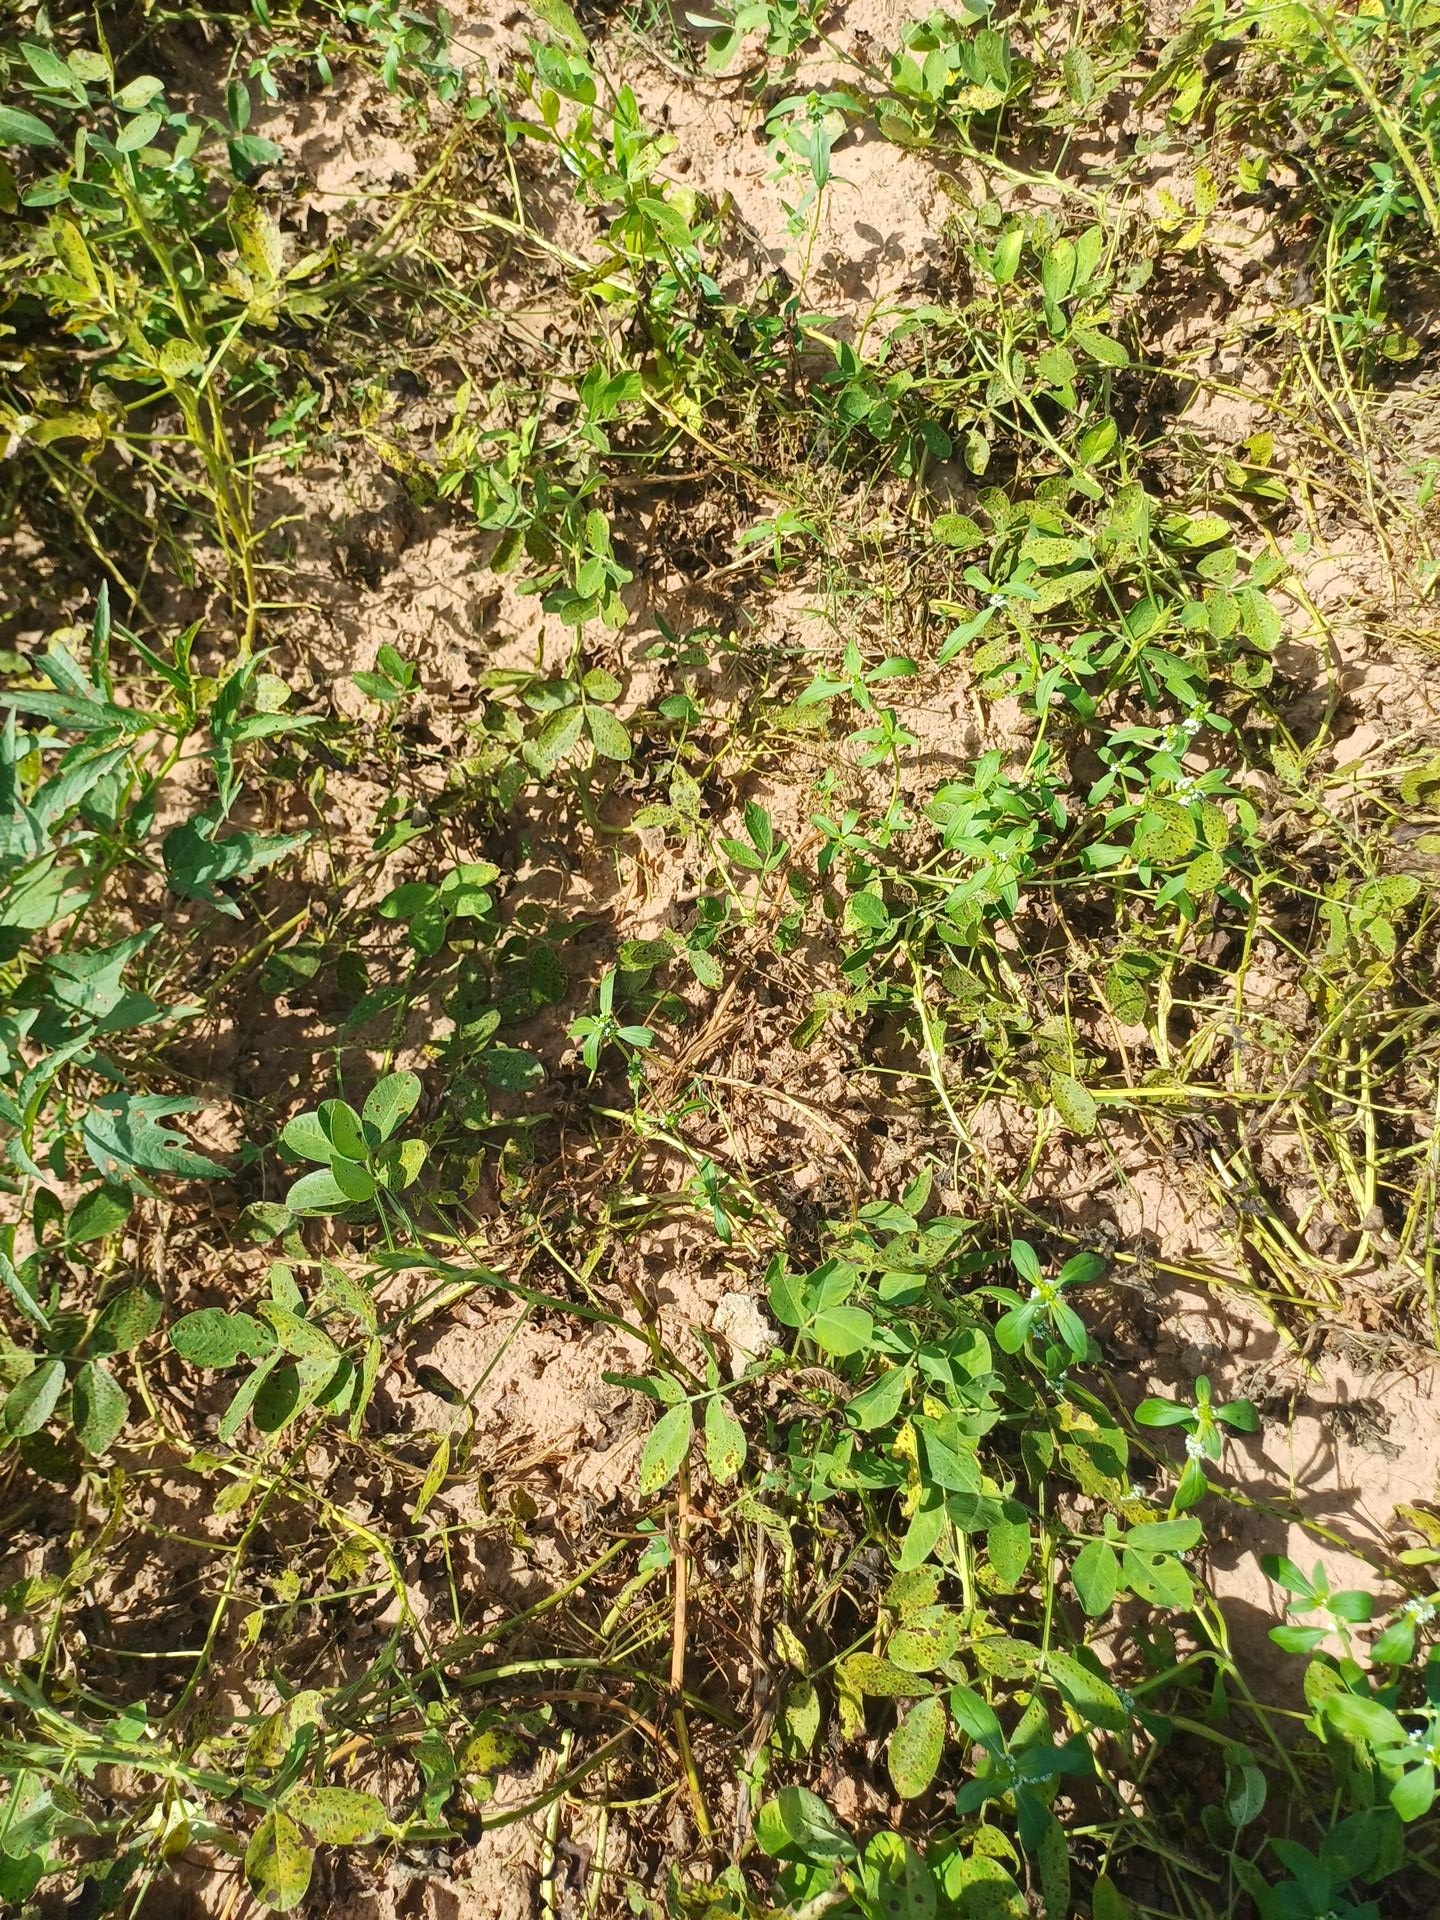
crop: groundnut
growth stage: flowering
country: Senegal
